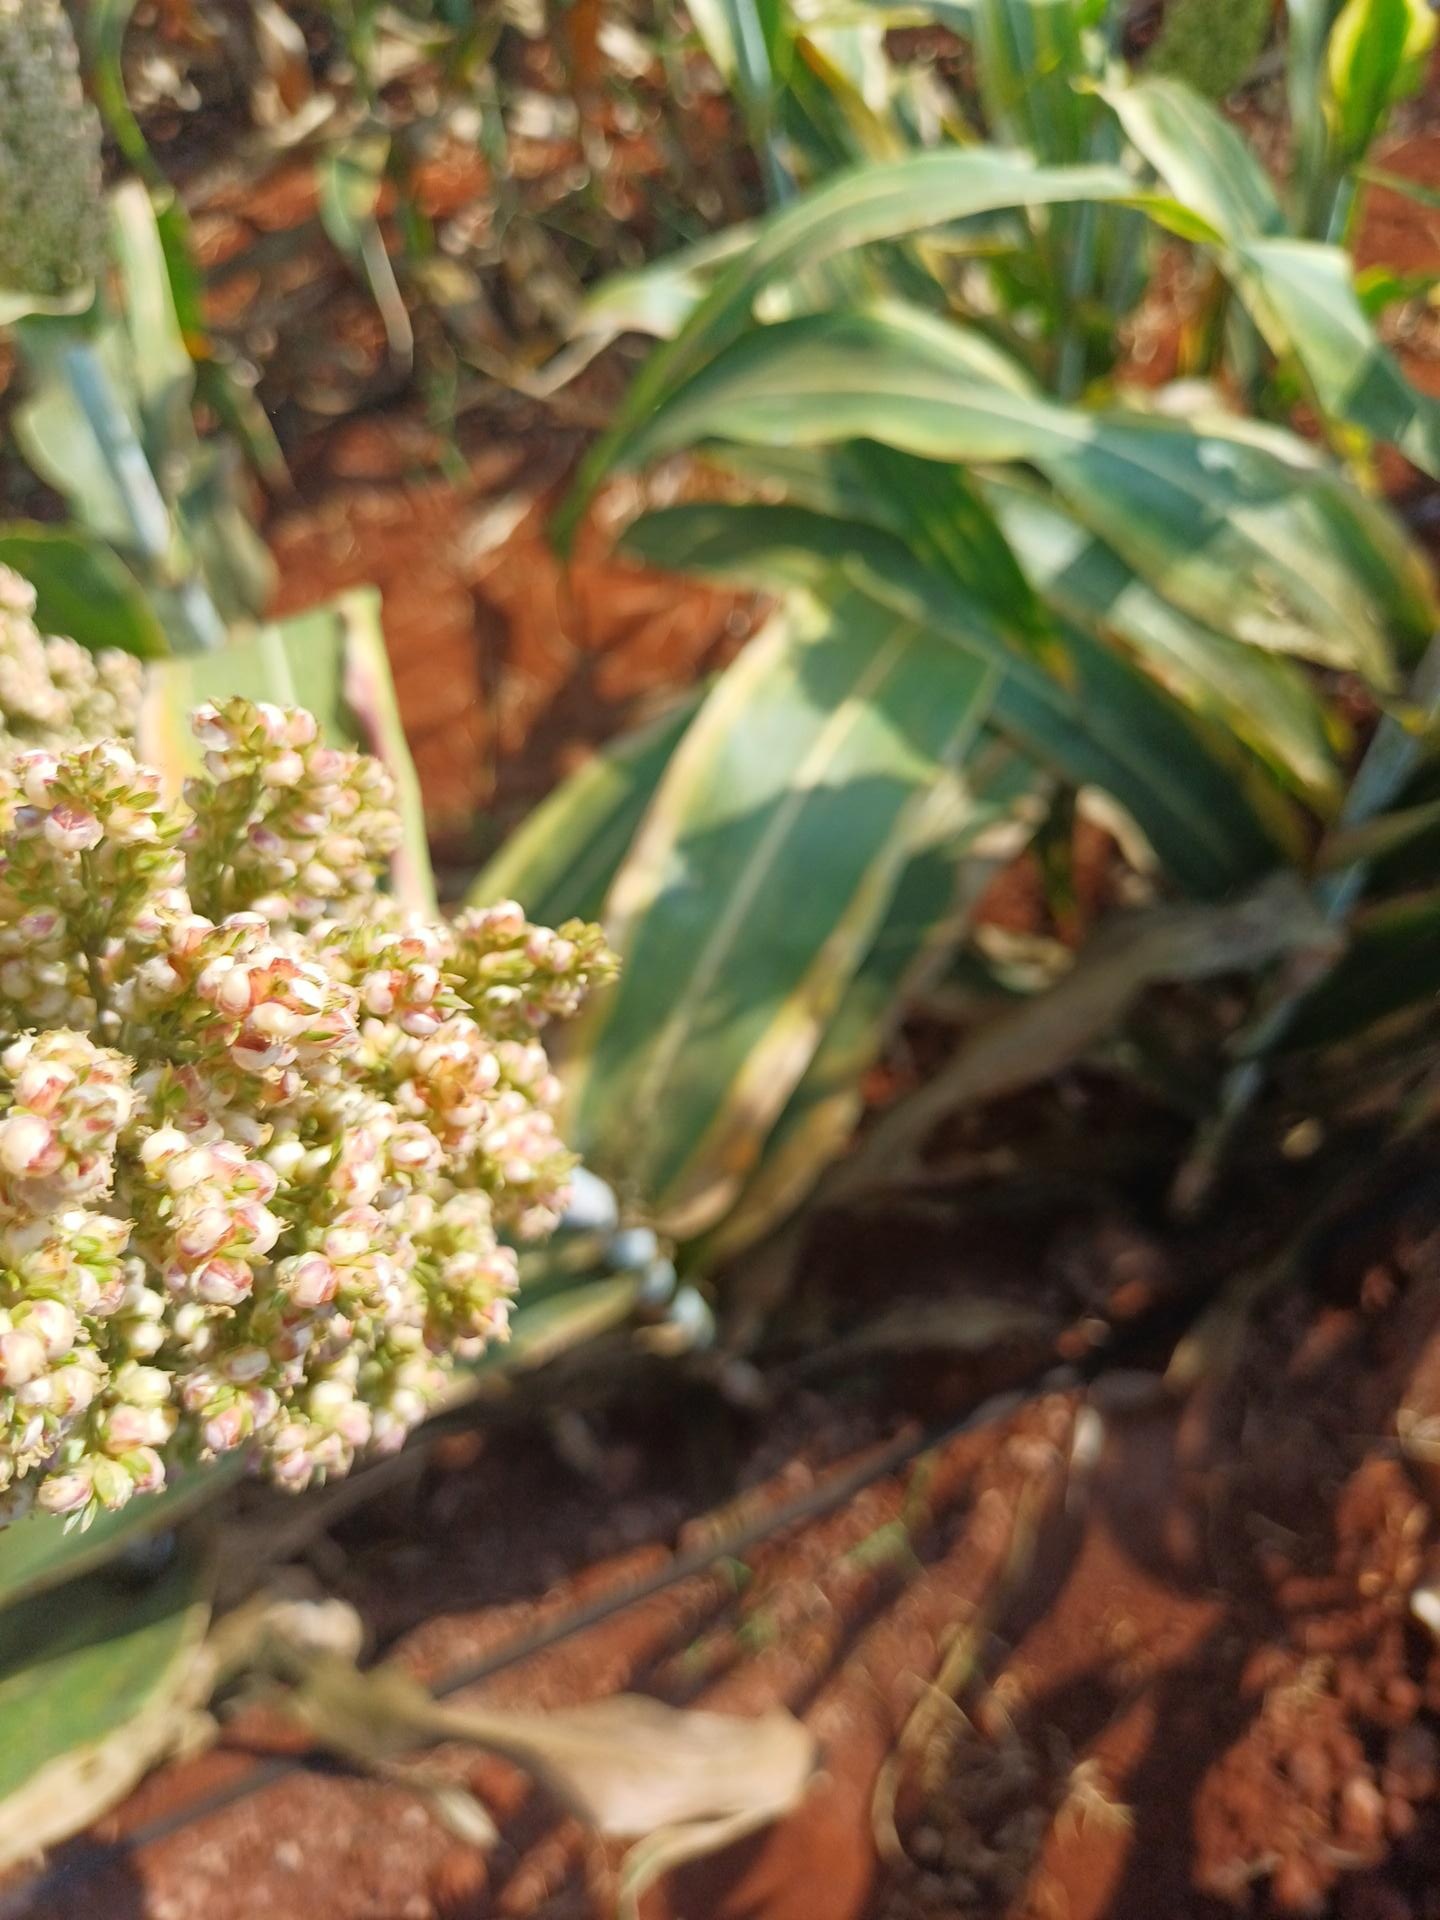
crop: sorghum
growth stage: maturity
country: Kenya
